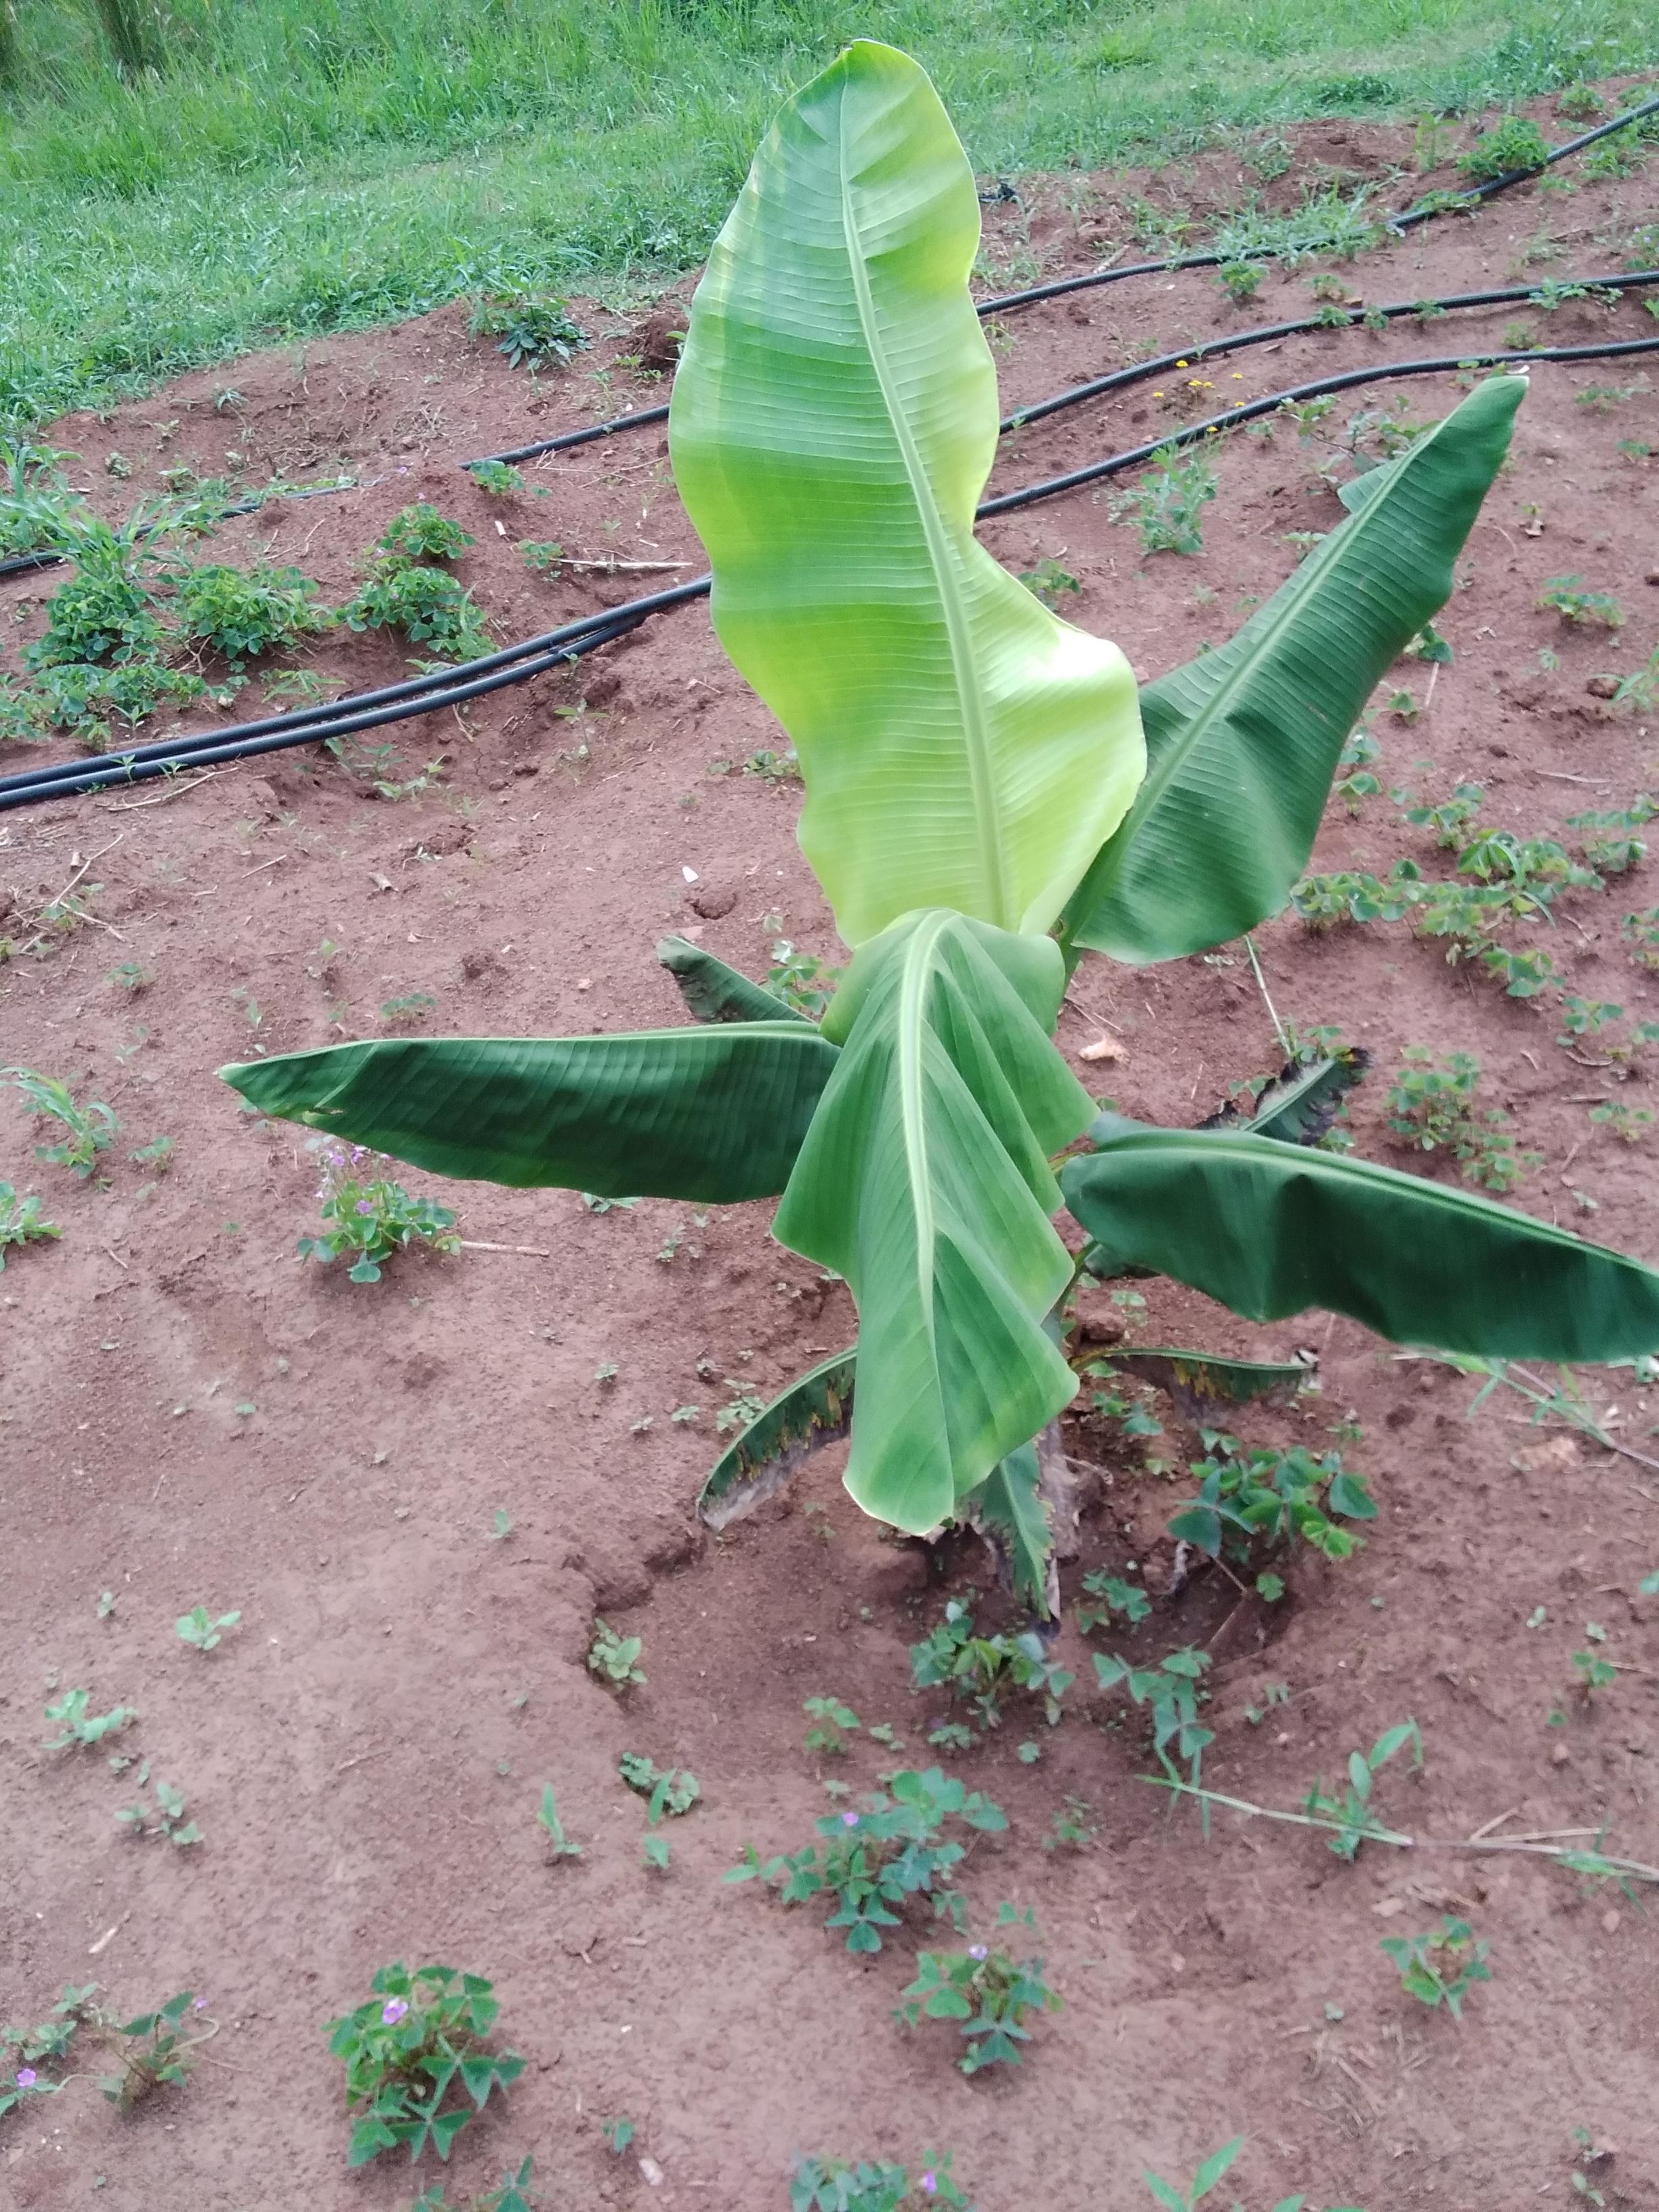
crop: banana
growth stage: vegetative
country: Uganda
